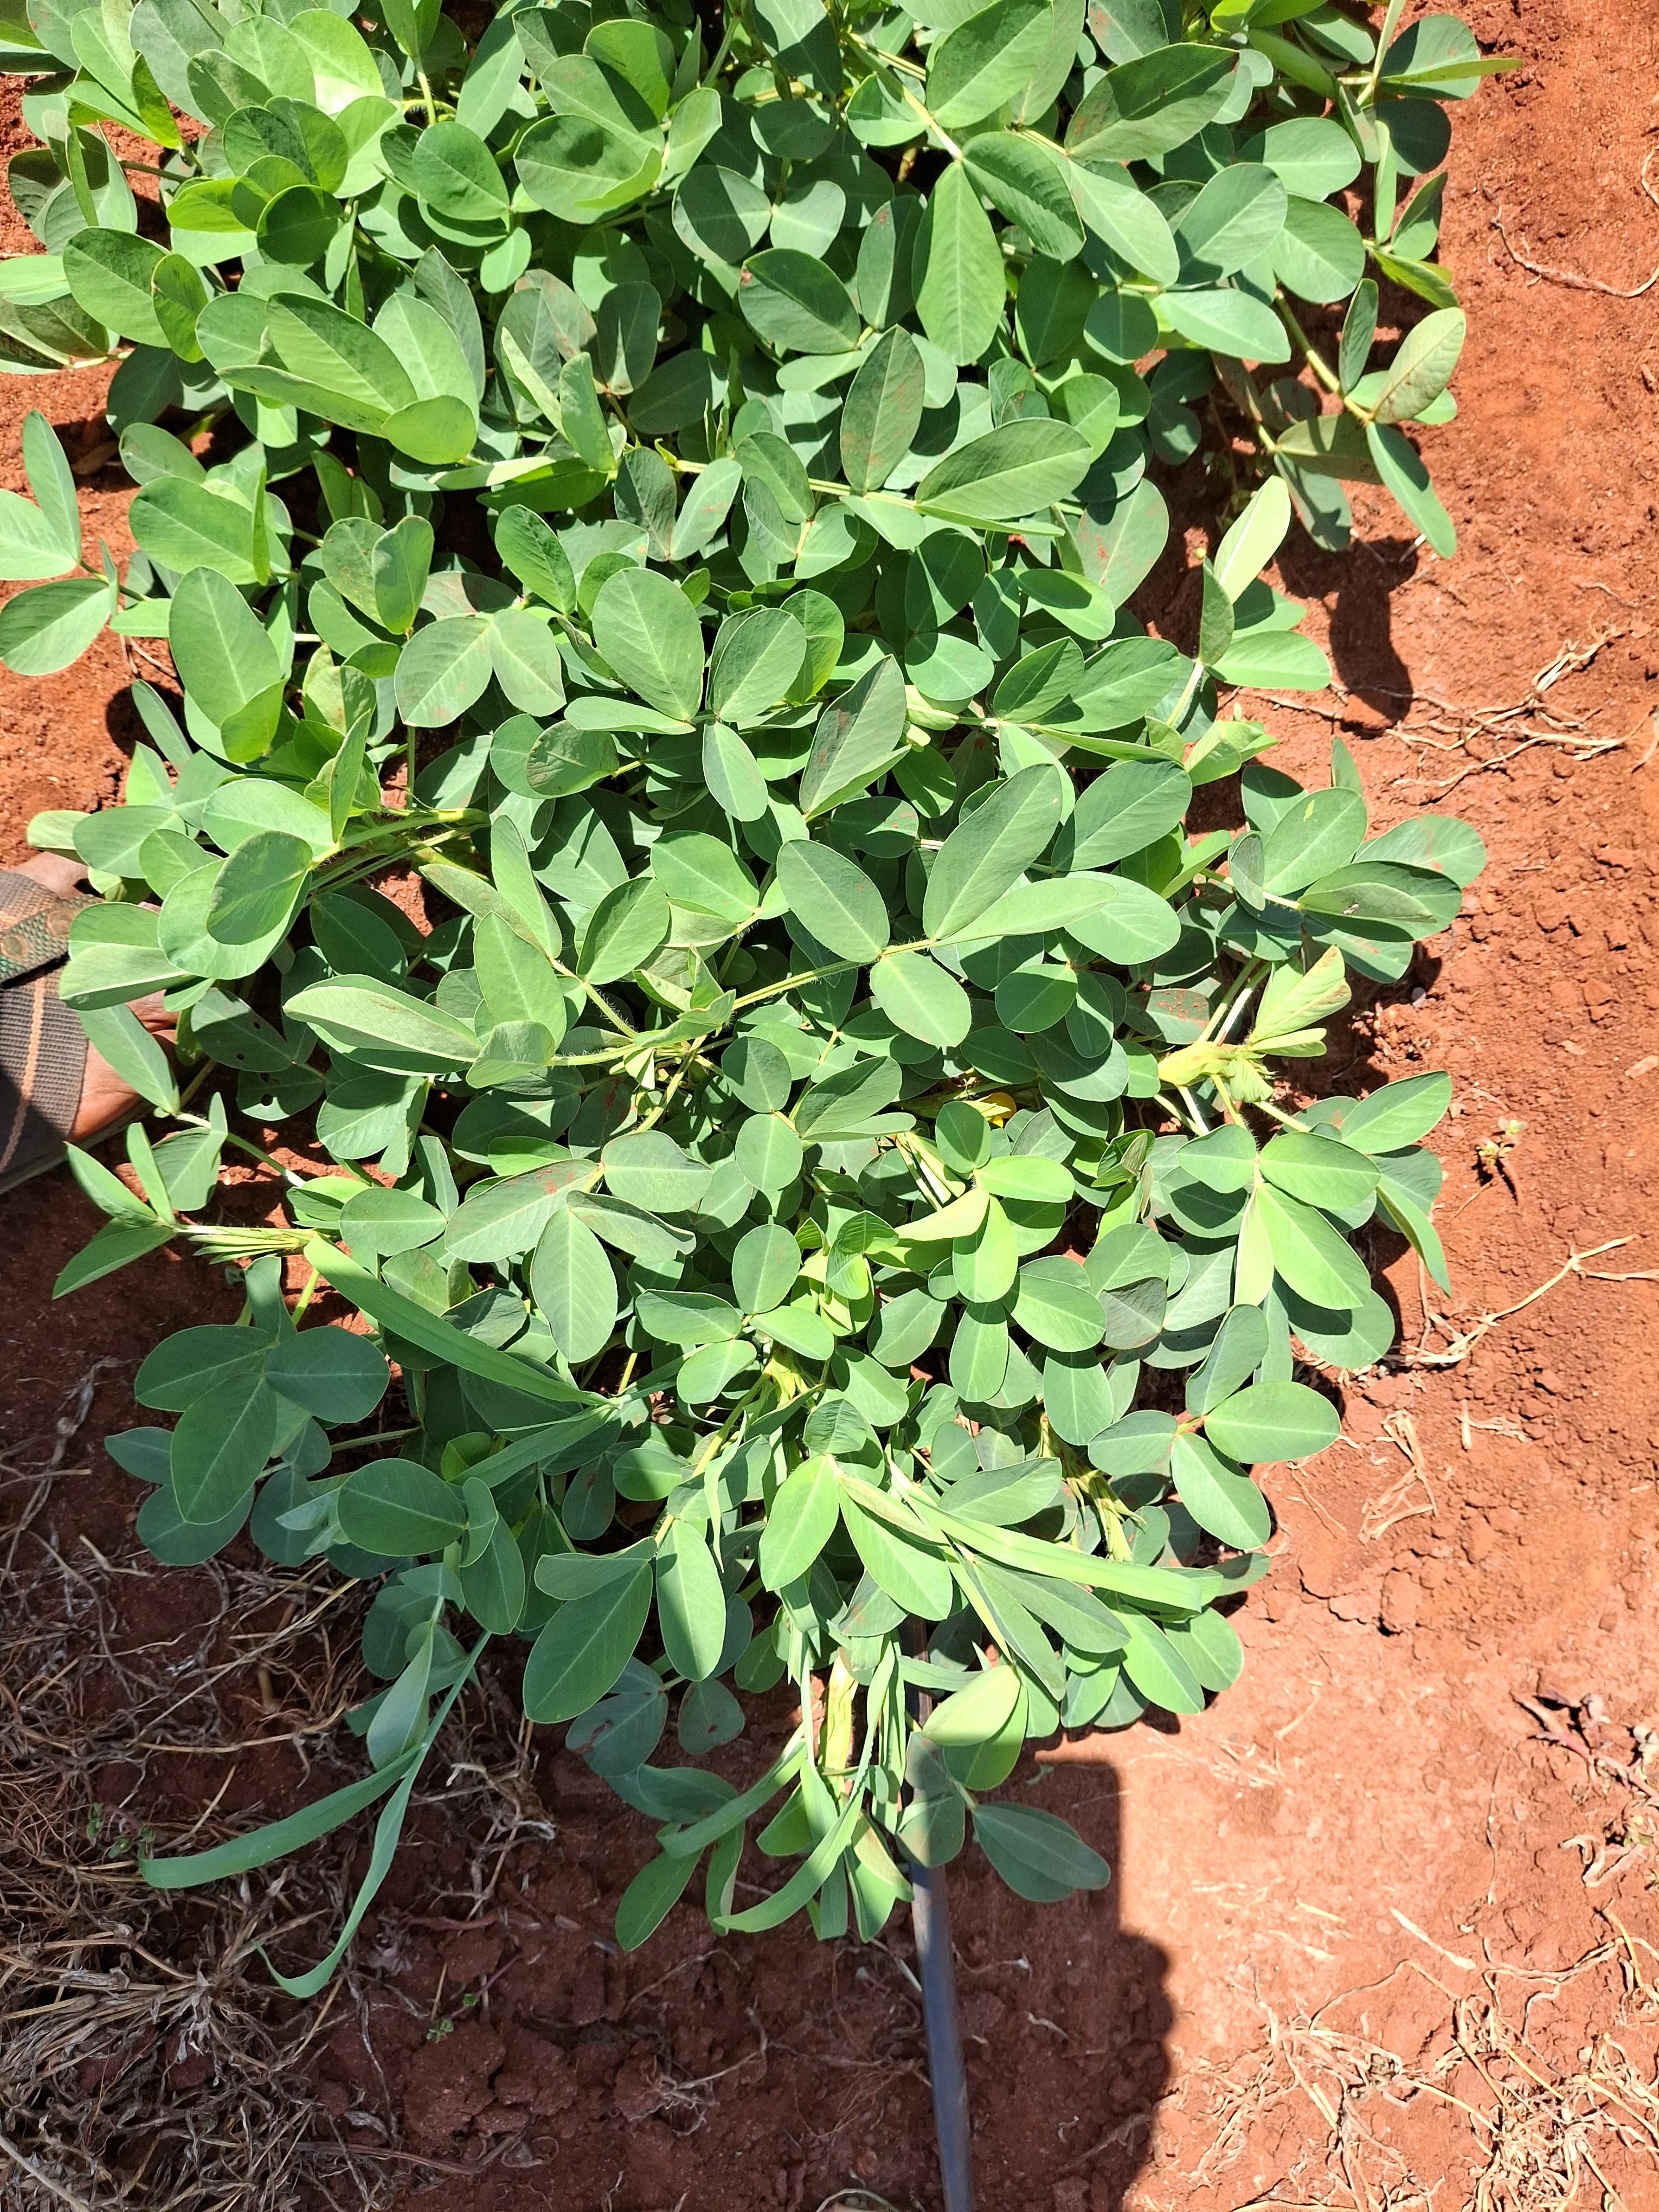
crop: groundnut
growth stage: flowering
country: Kenya
